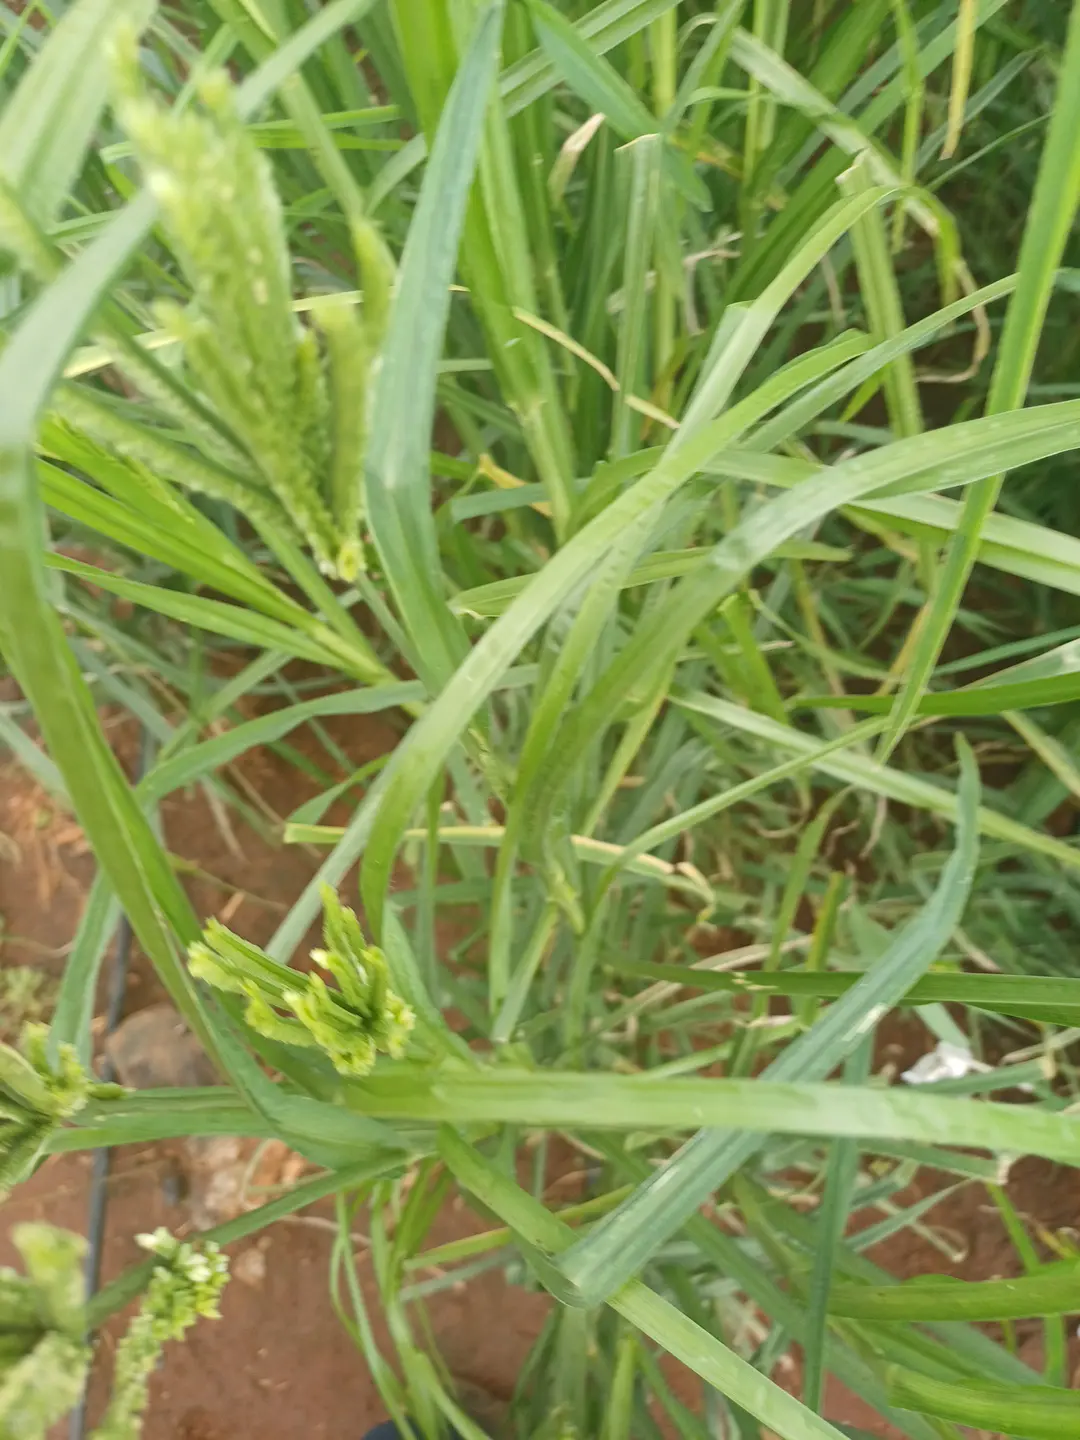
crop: finger millet
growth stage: flowering
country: Kenya
